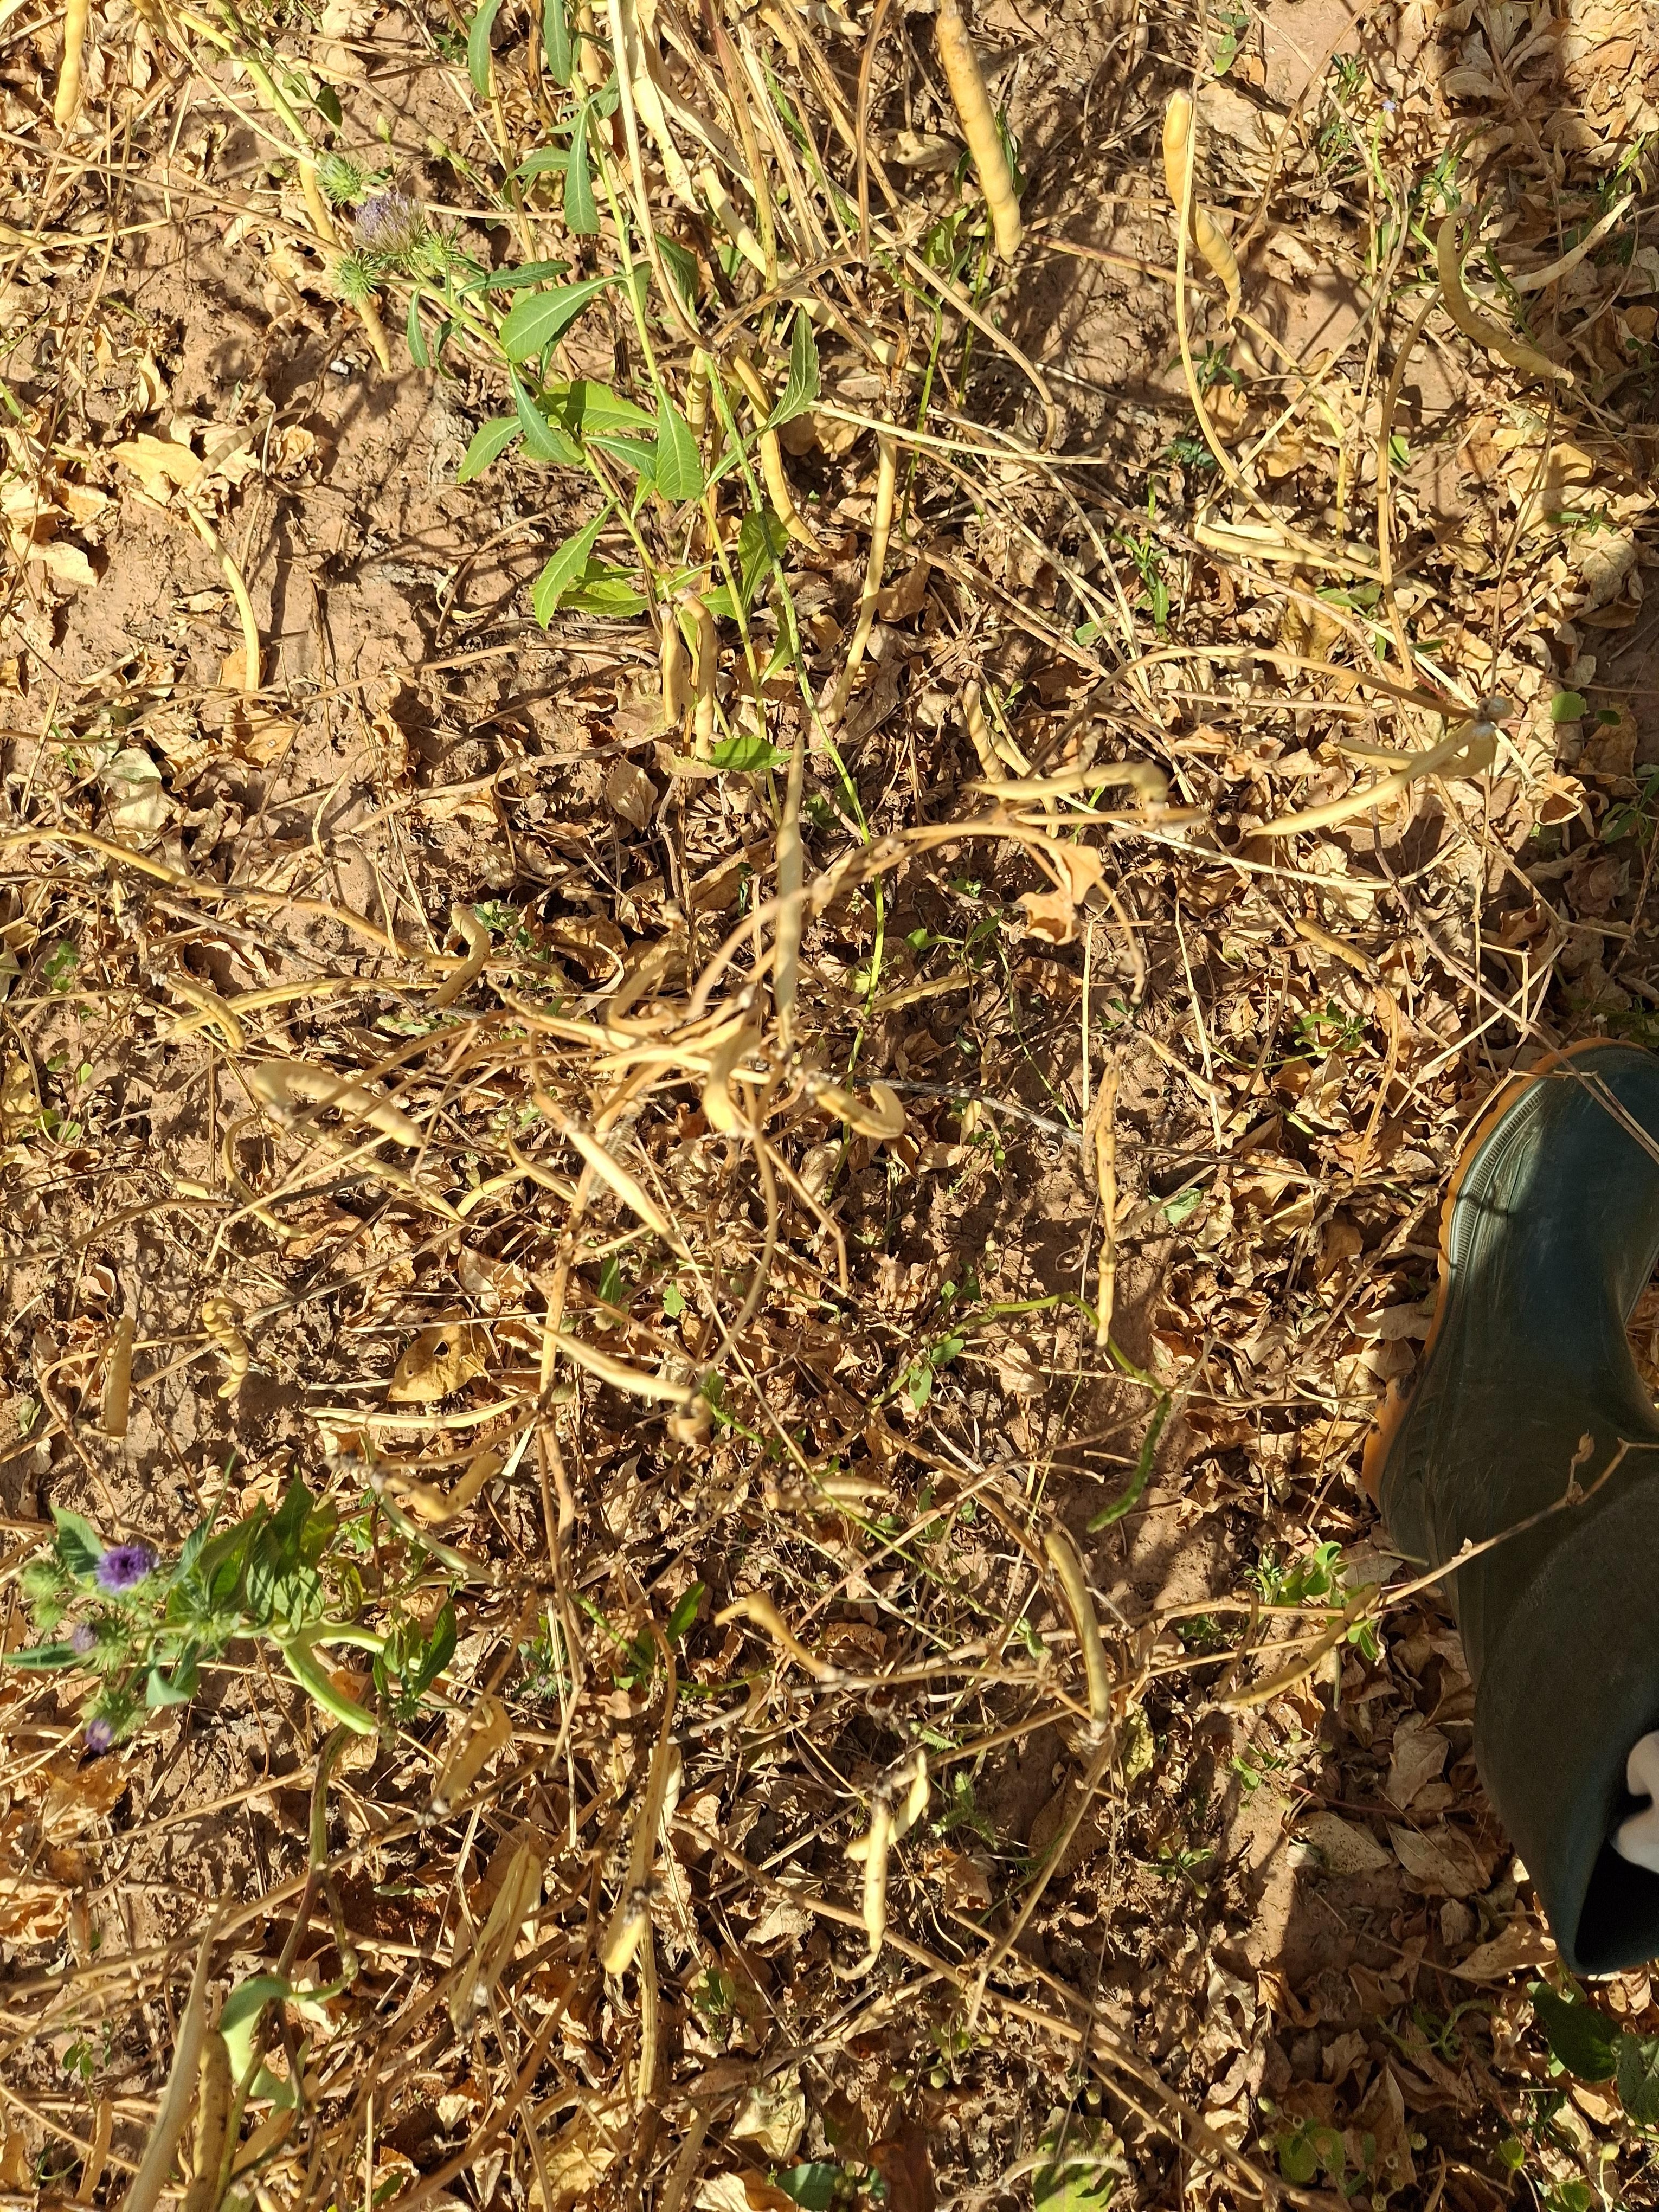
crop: cowpea
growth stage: maturity
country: Nigeria
